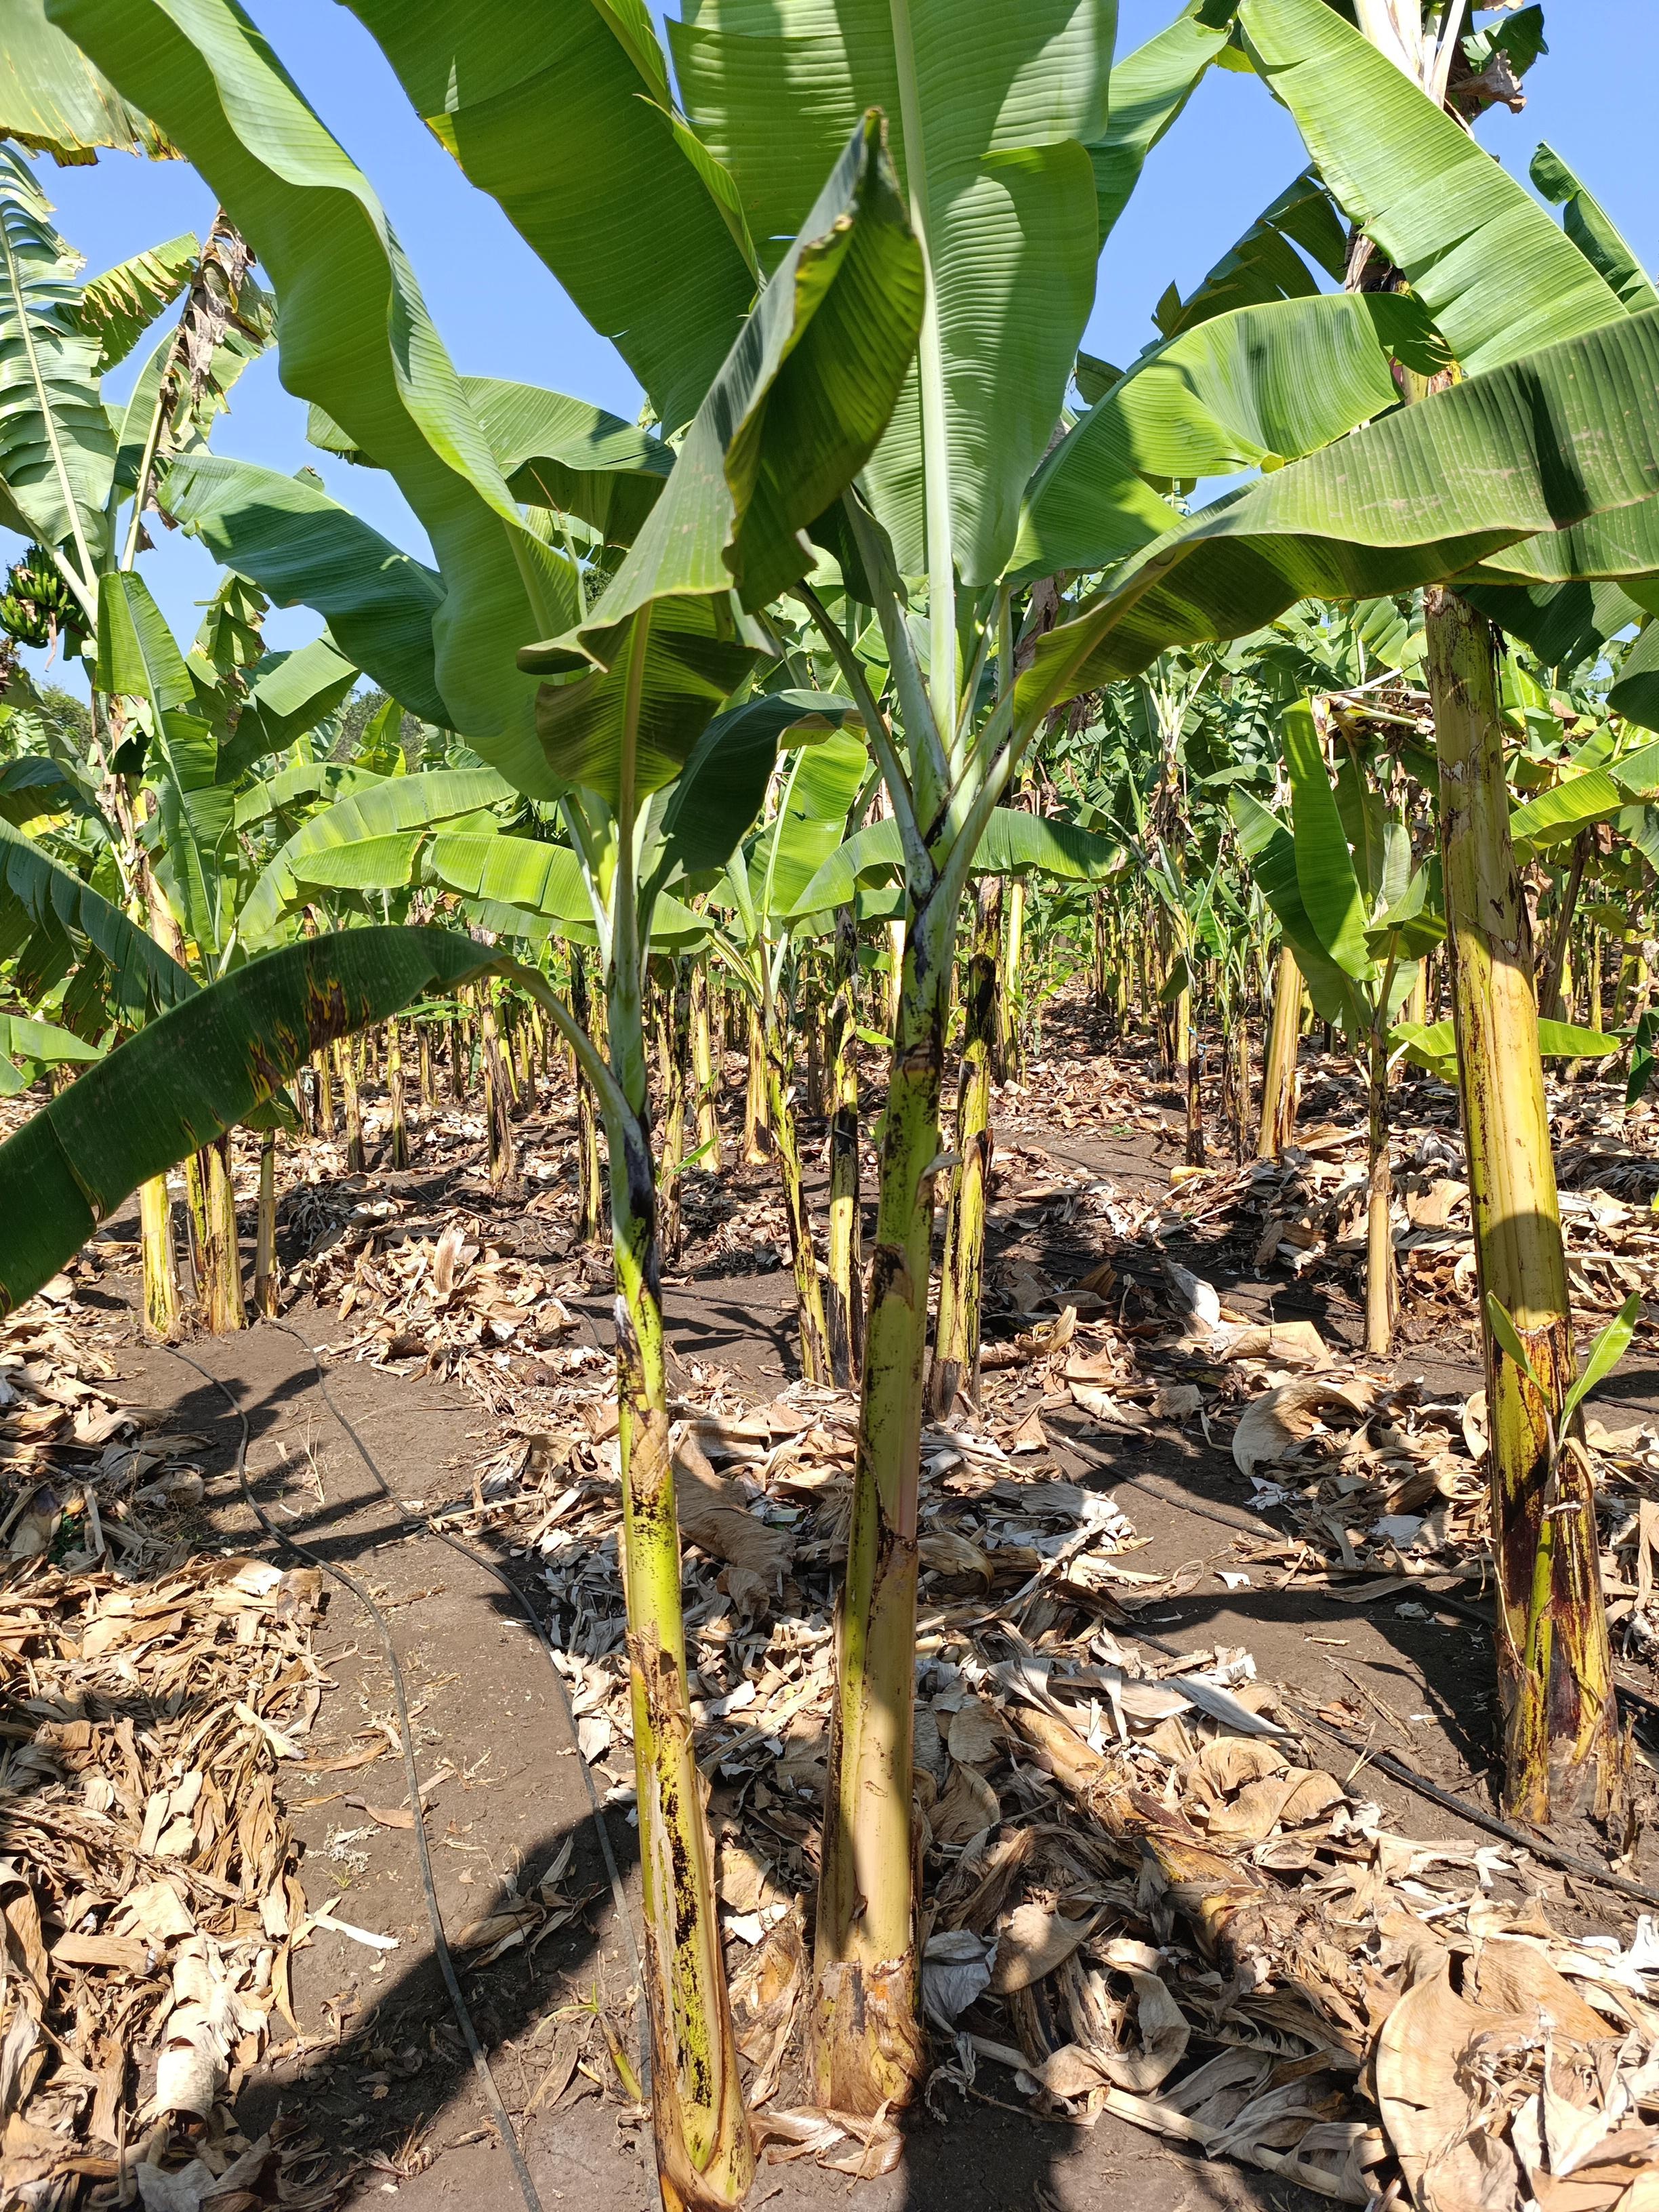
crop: banana
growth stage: vegetative
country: Tanzania
